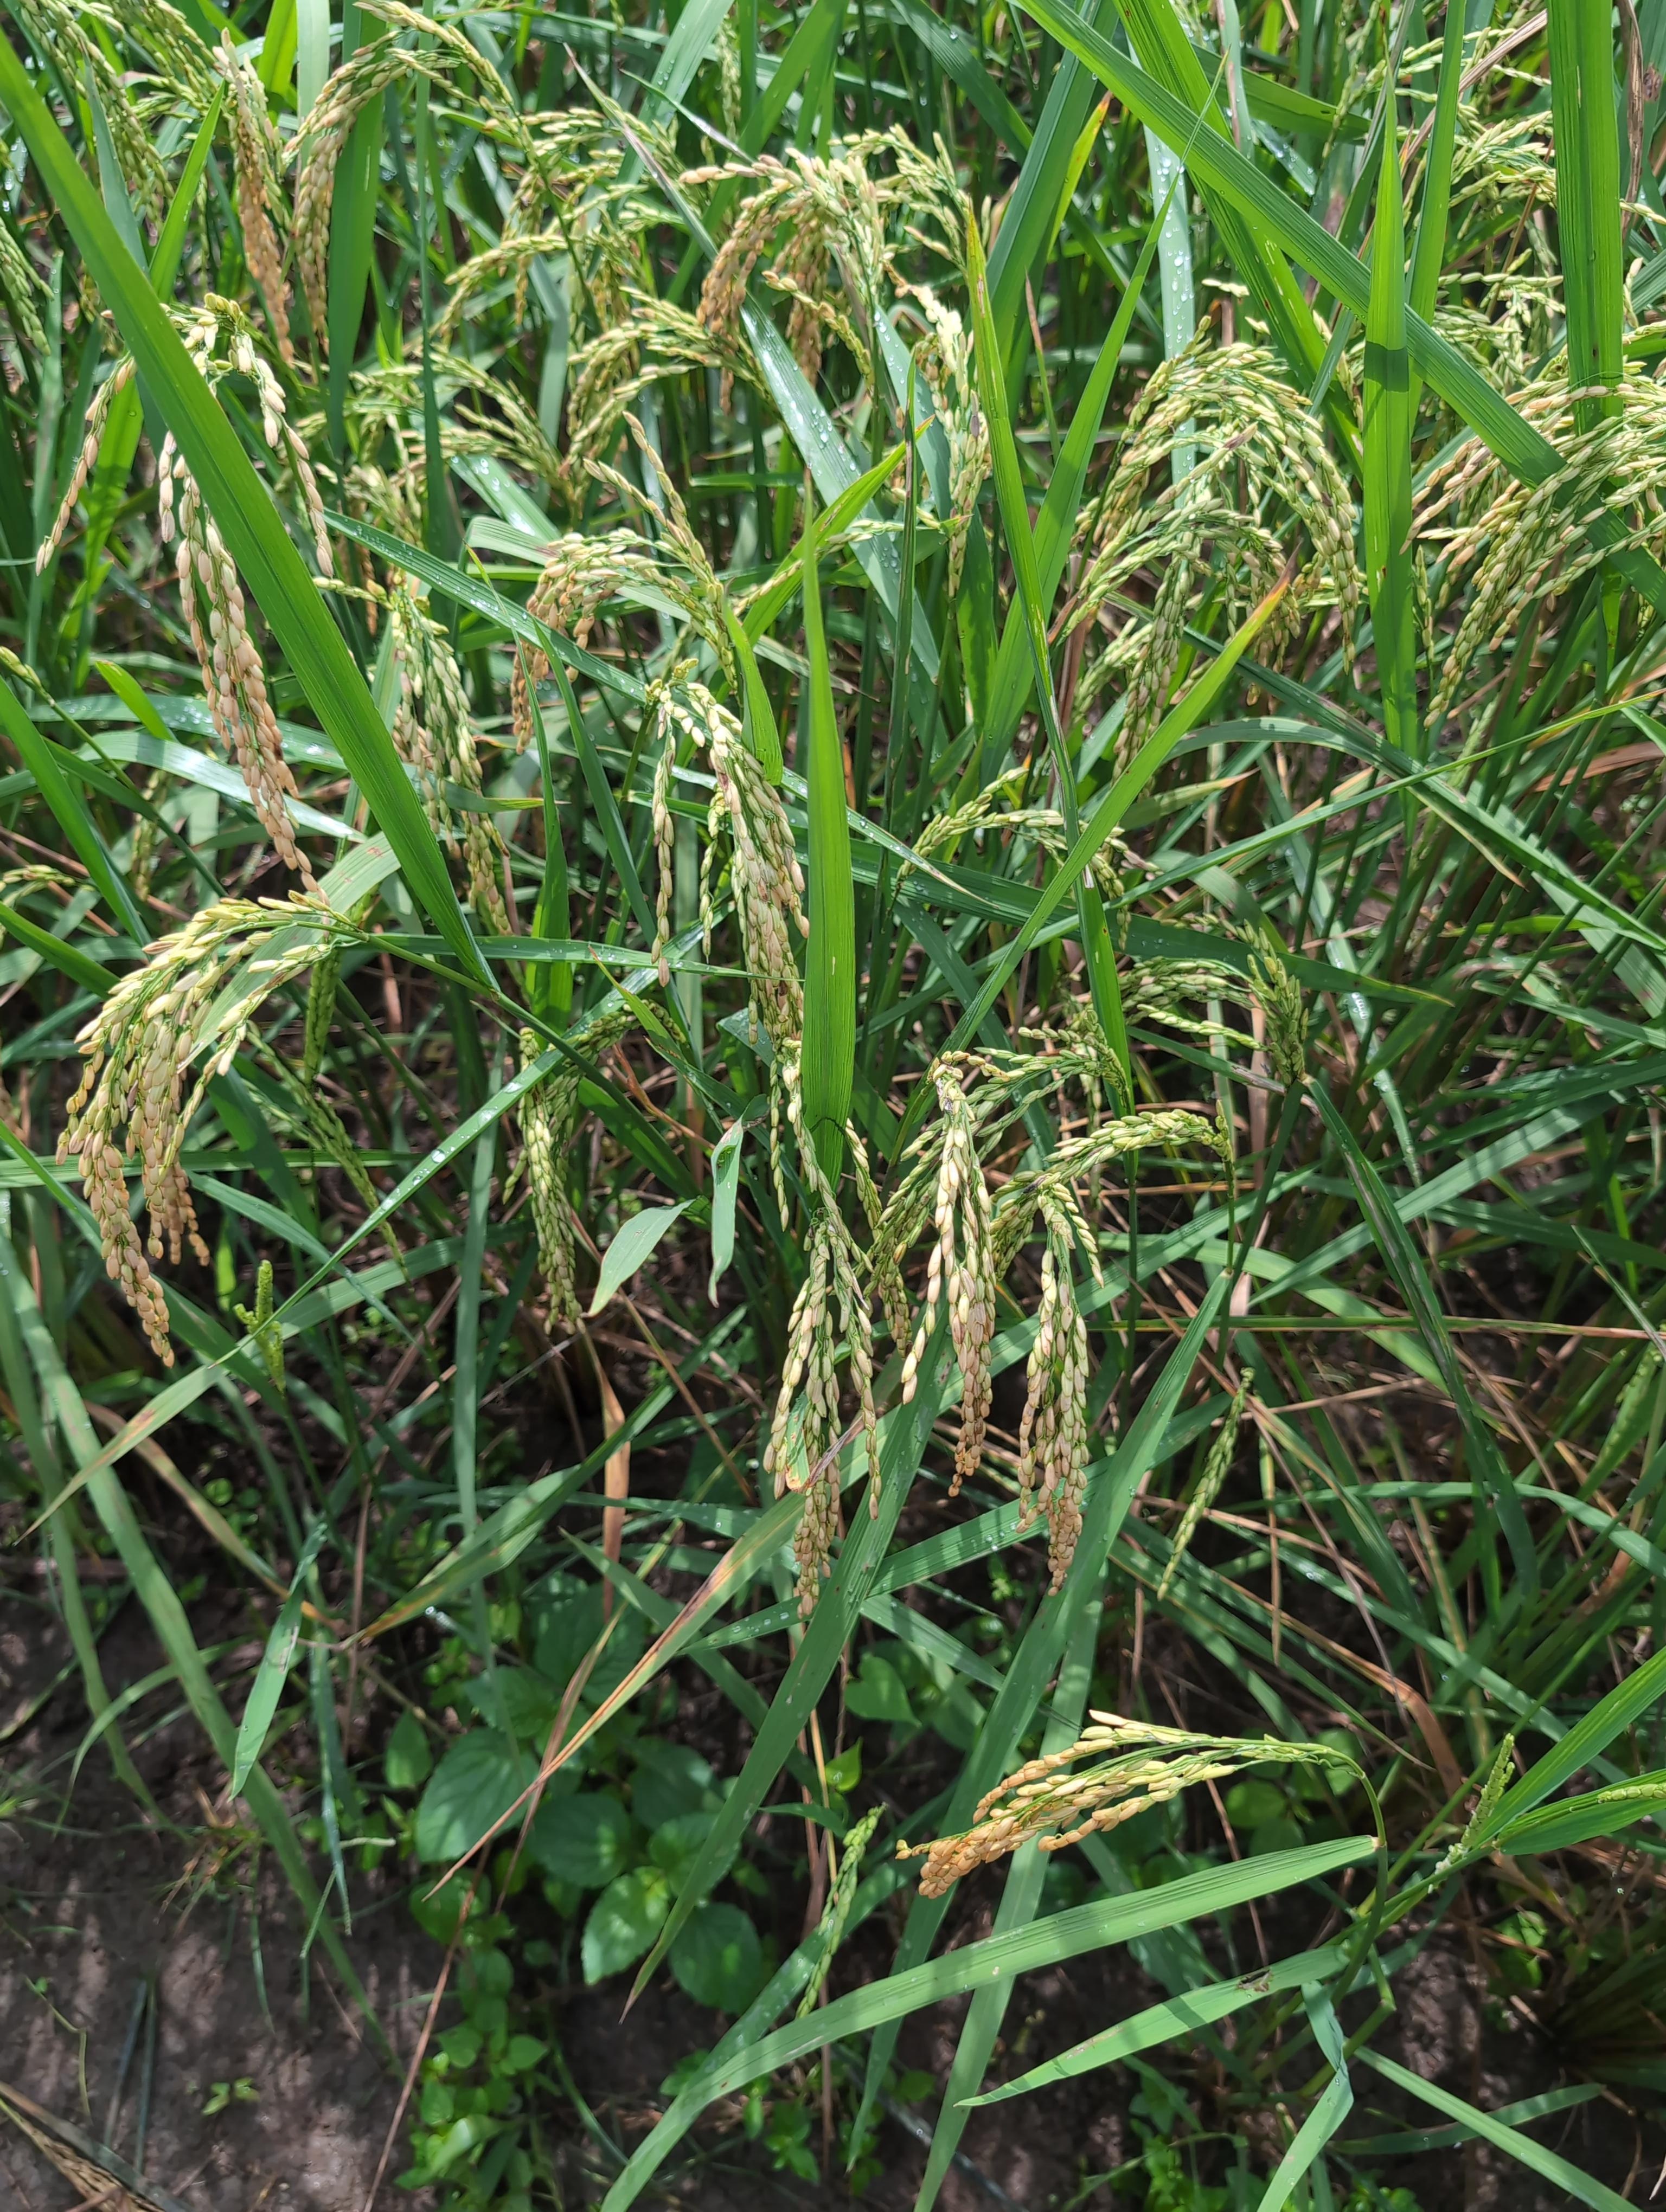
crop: rice
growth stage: ripening
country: Côte d'Ivoire
